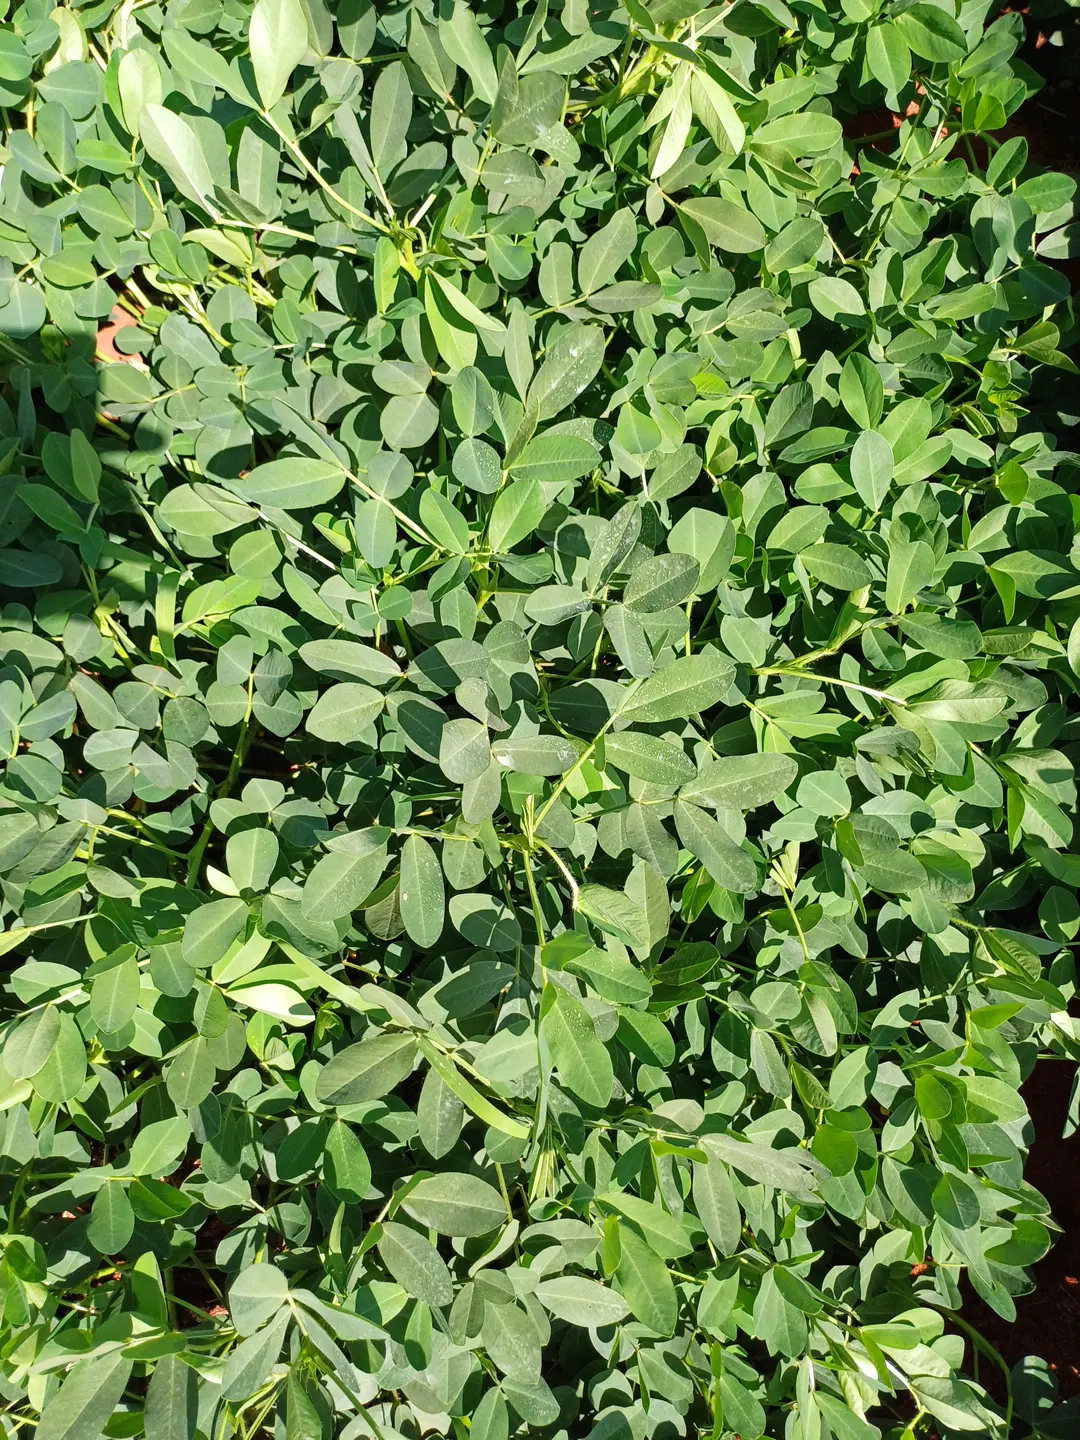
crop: groundnut
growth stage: flowering
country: Kenya
